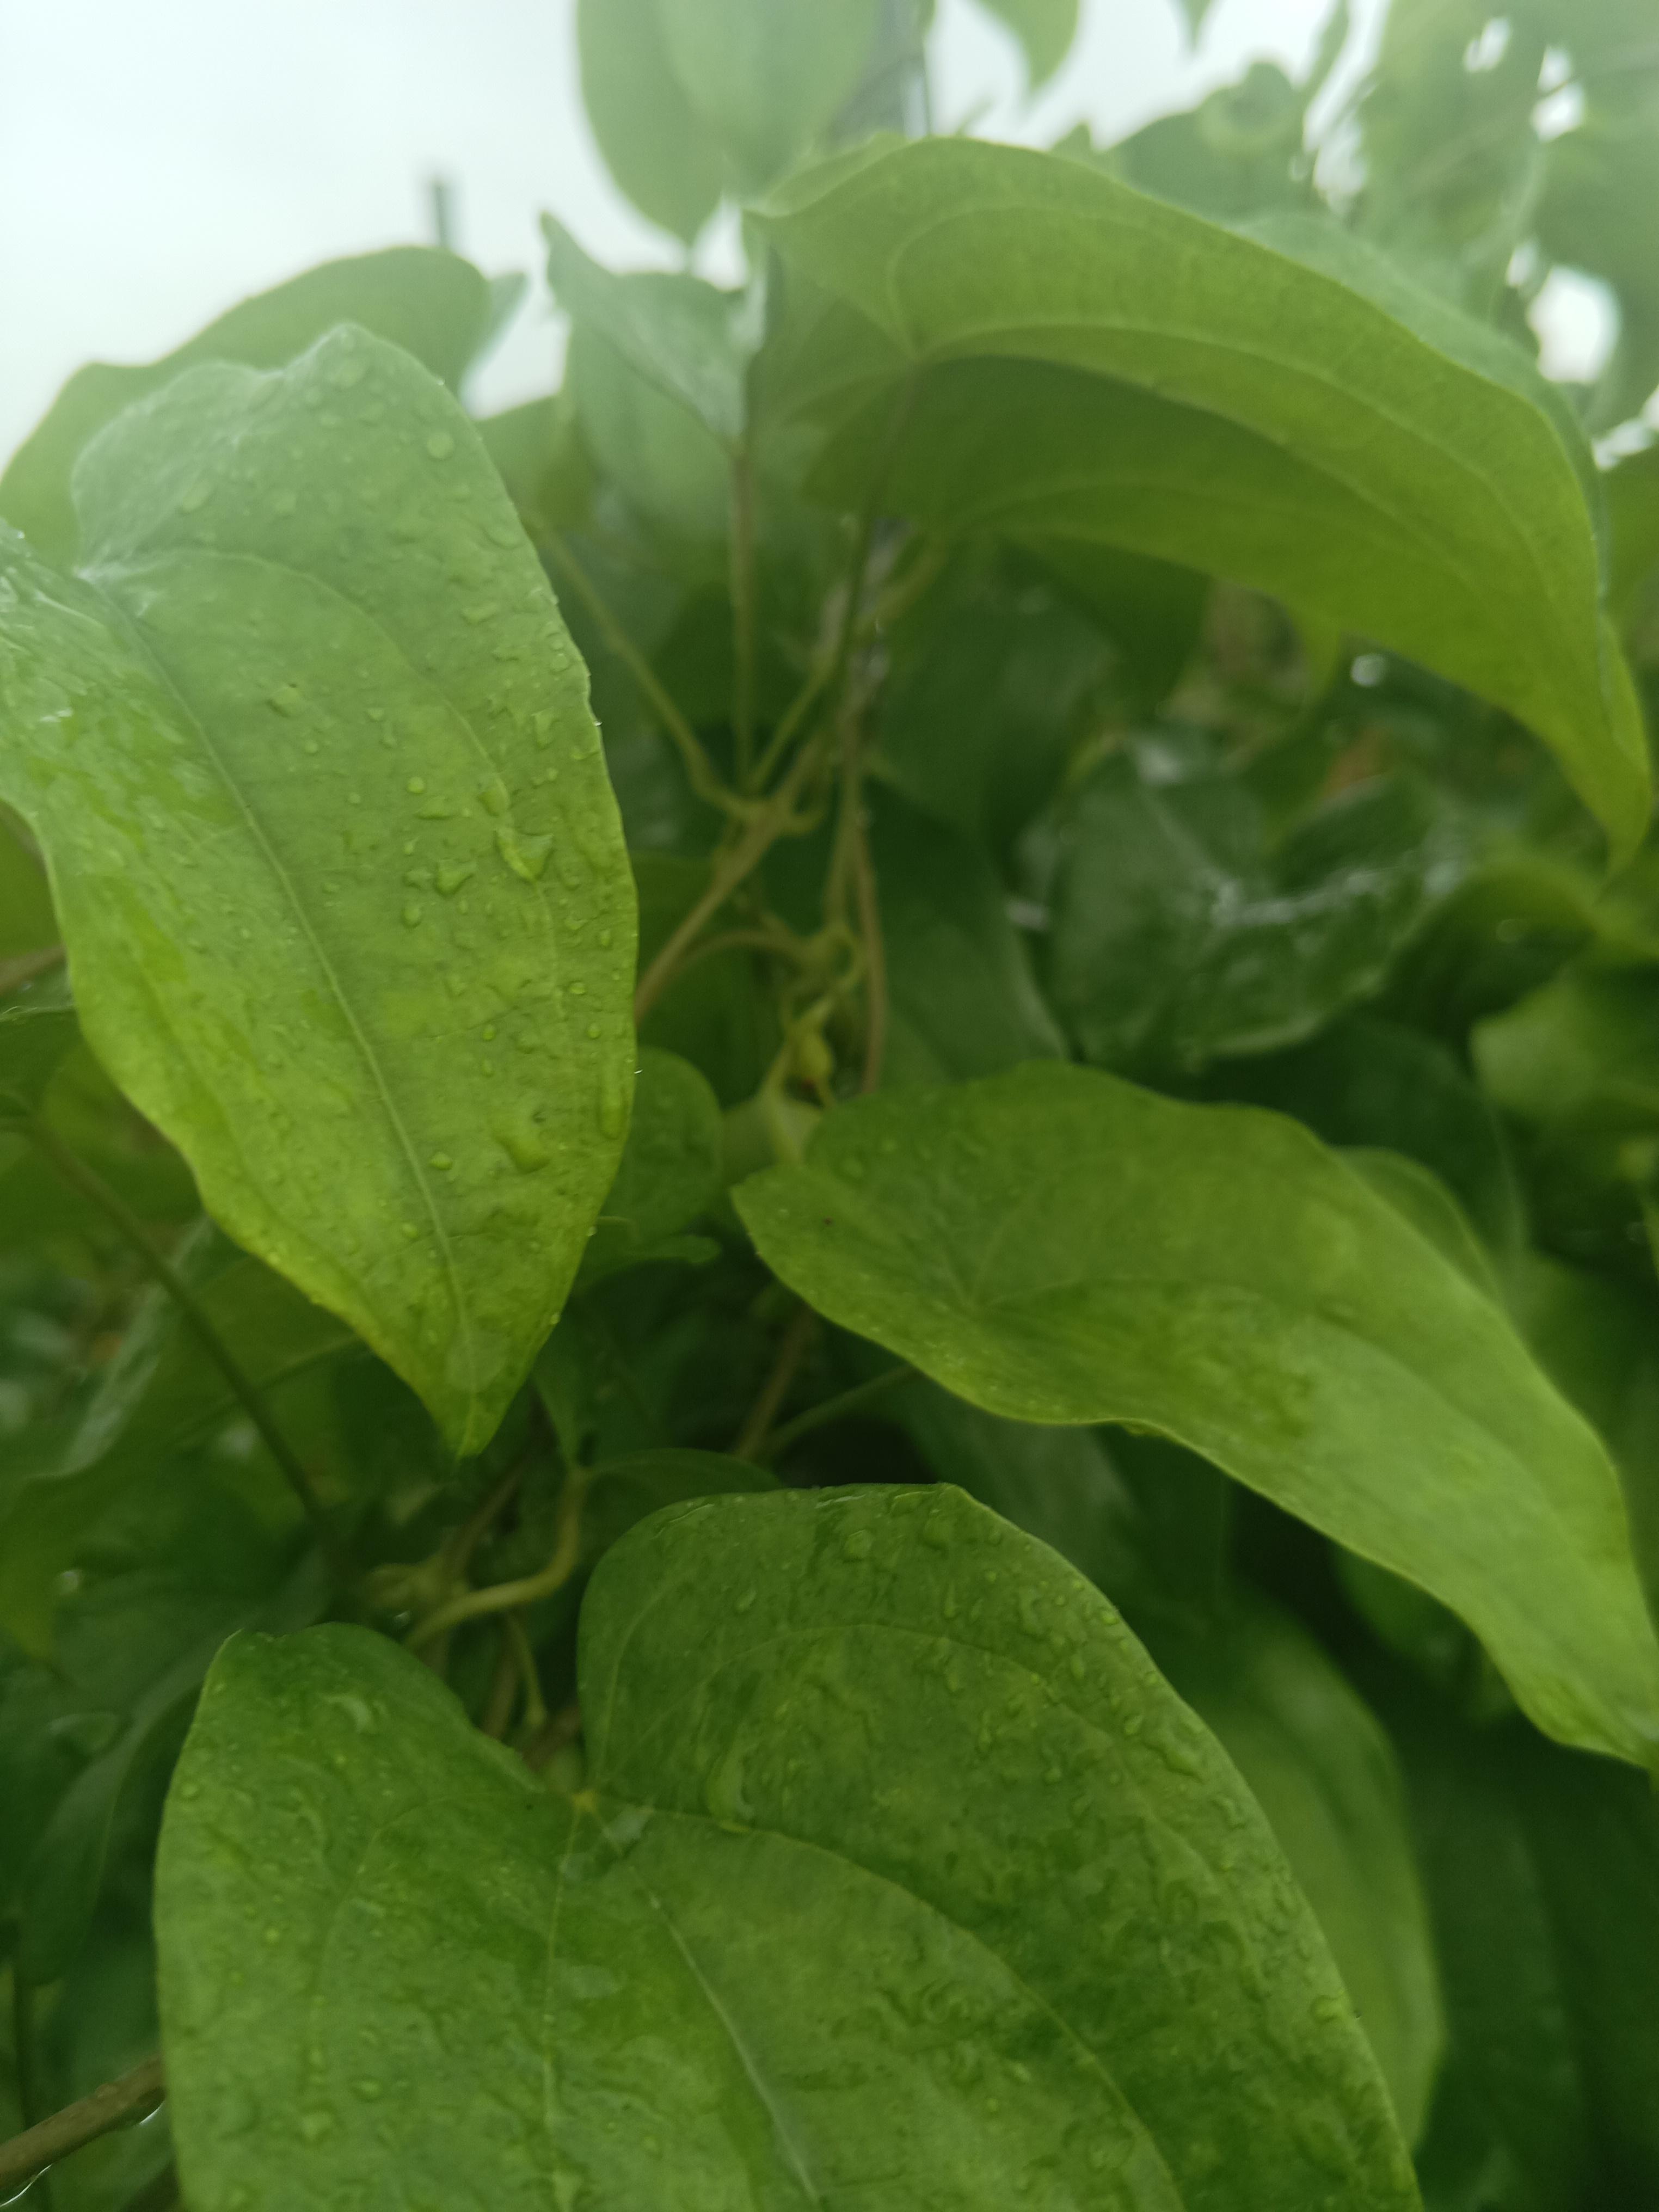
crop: yam
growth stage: vegetative
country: Nigeria
